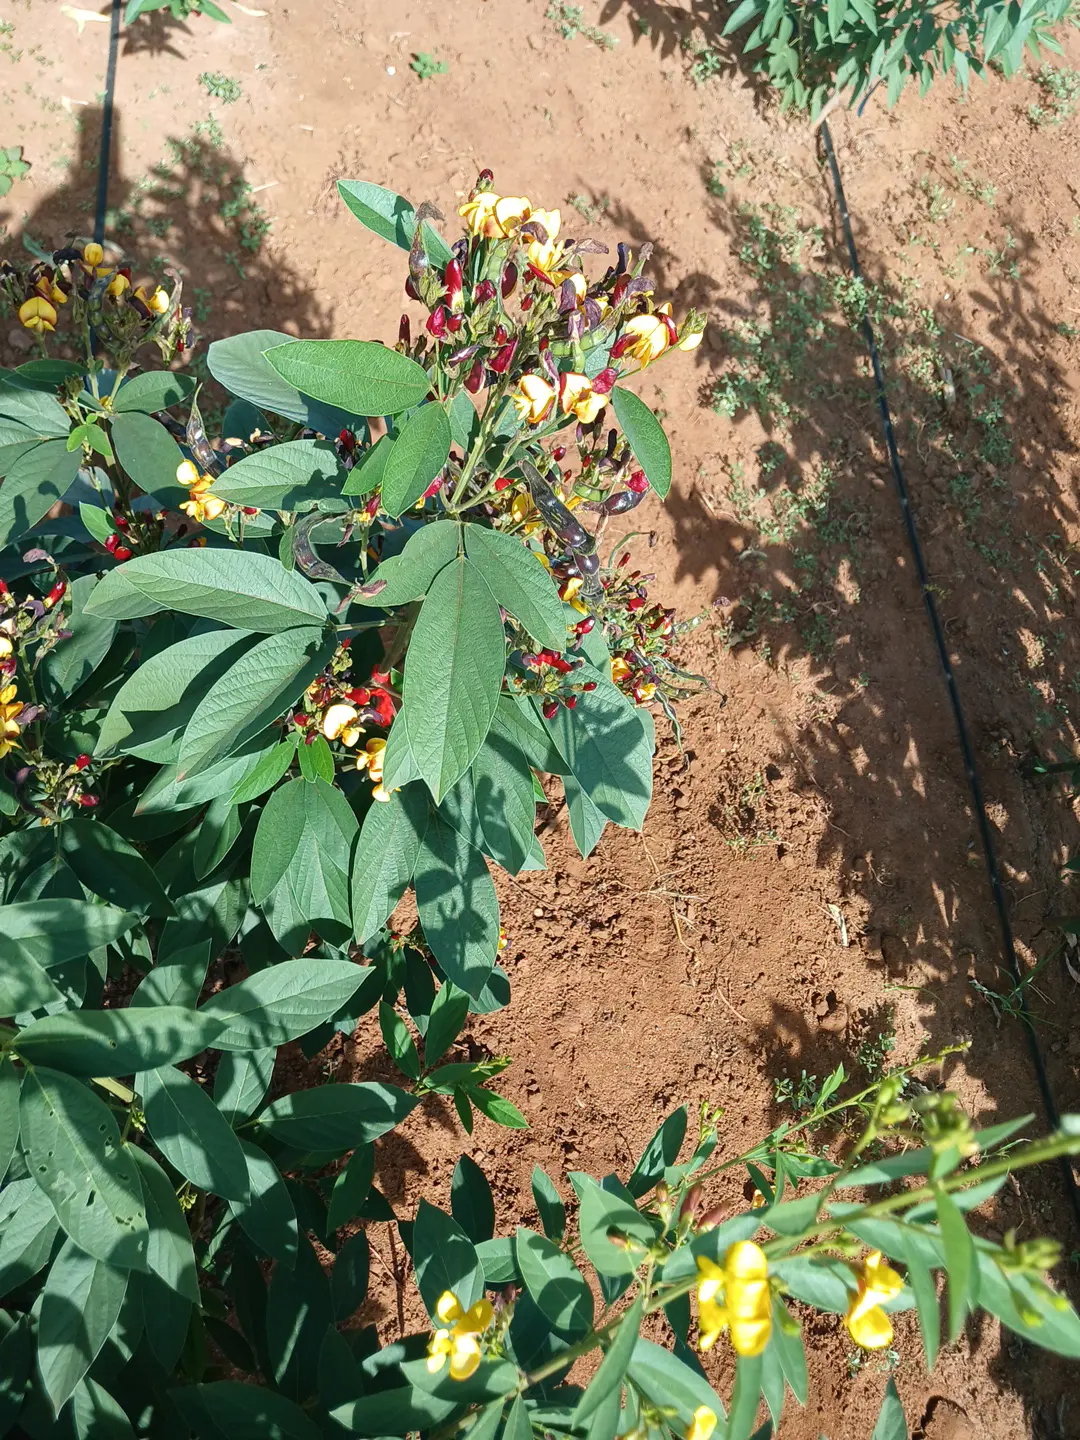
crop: pigeonpea
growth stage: development pod
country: Kenya
